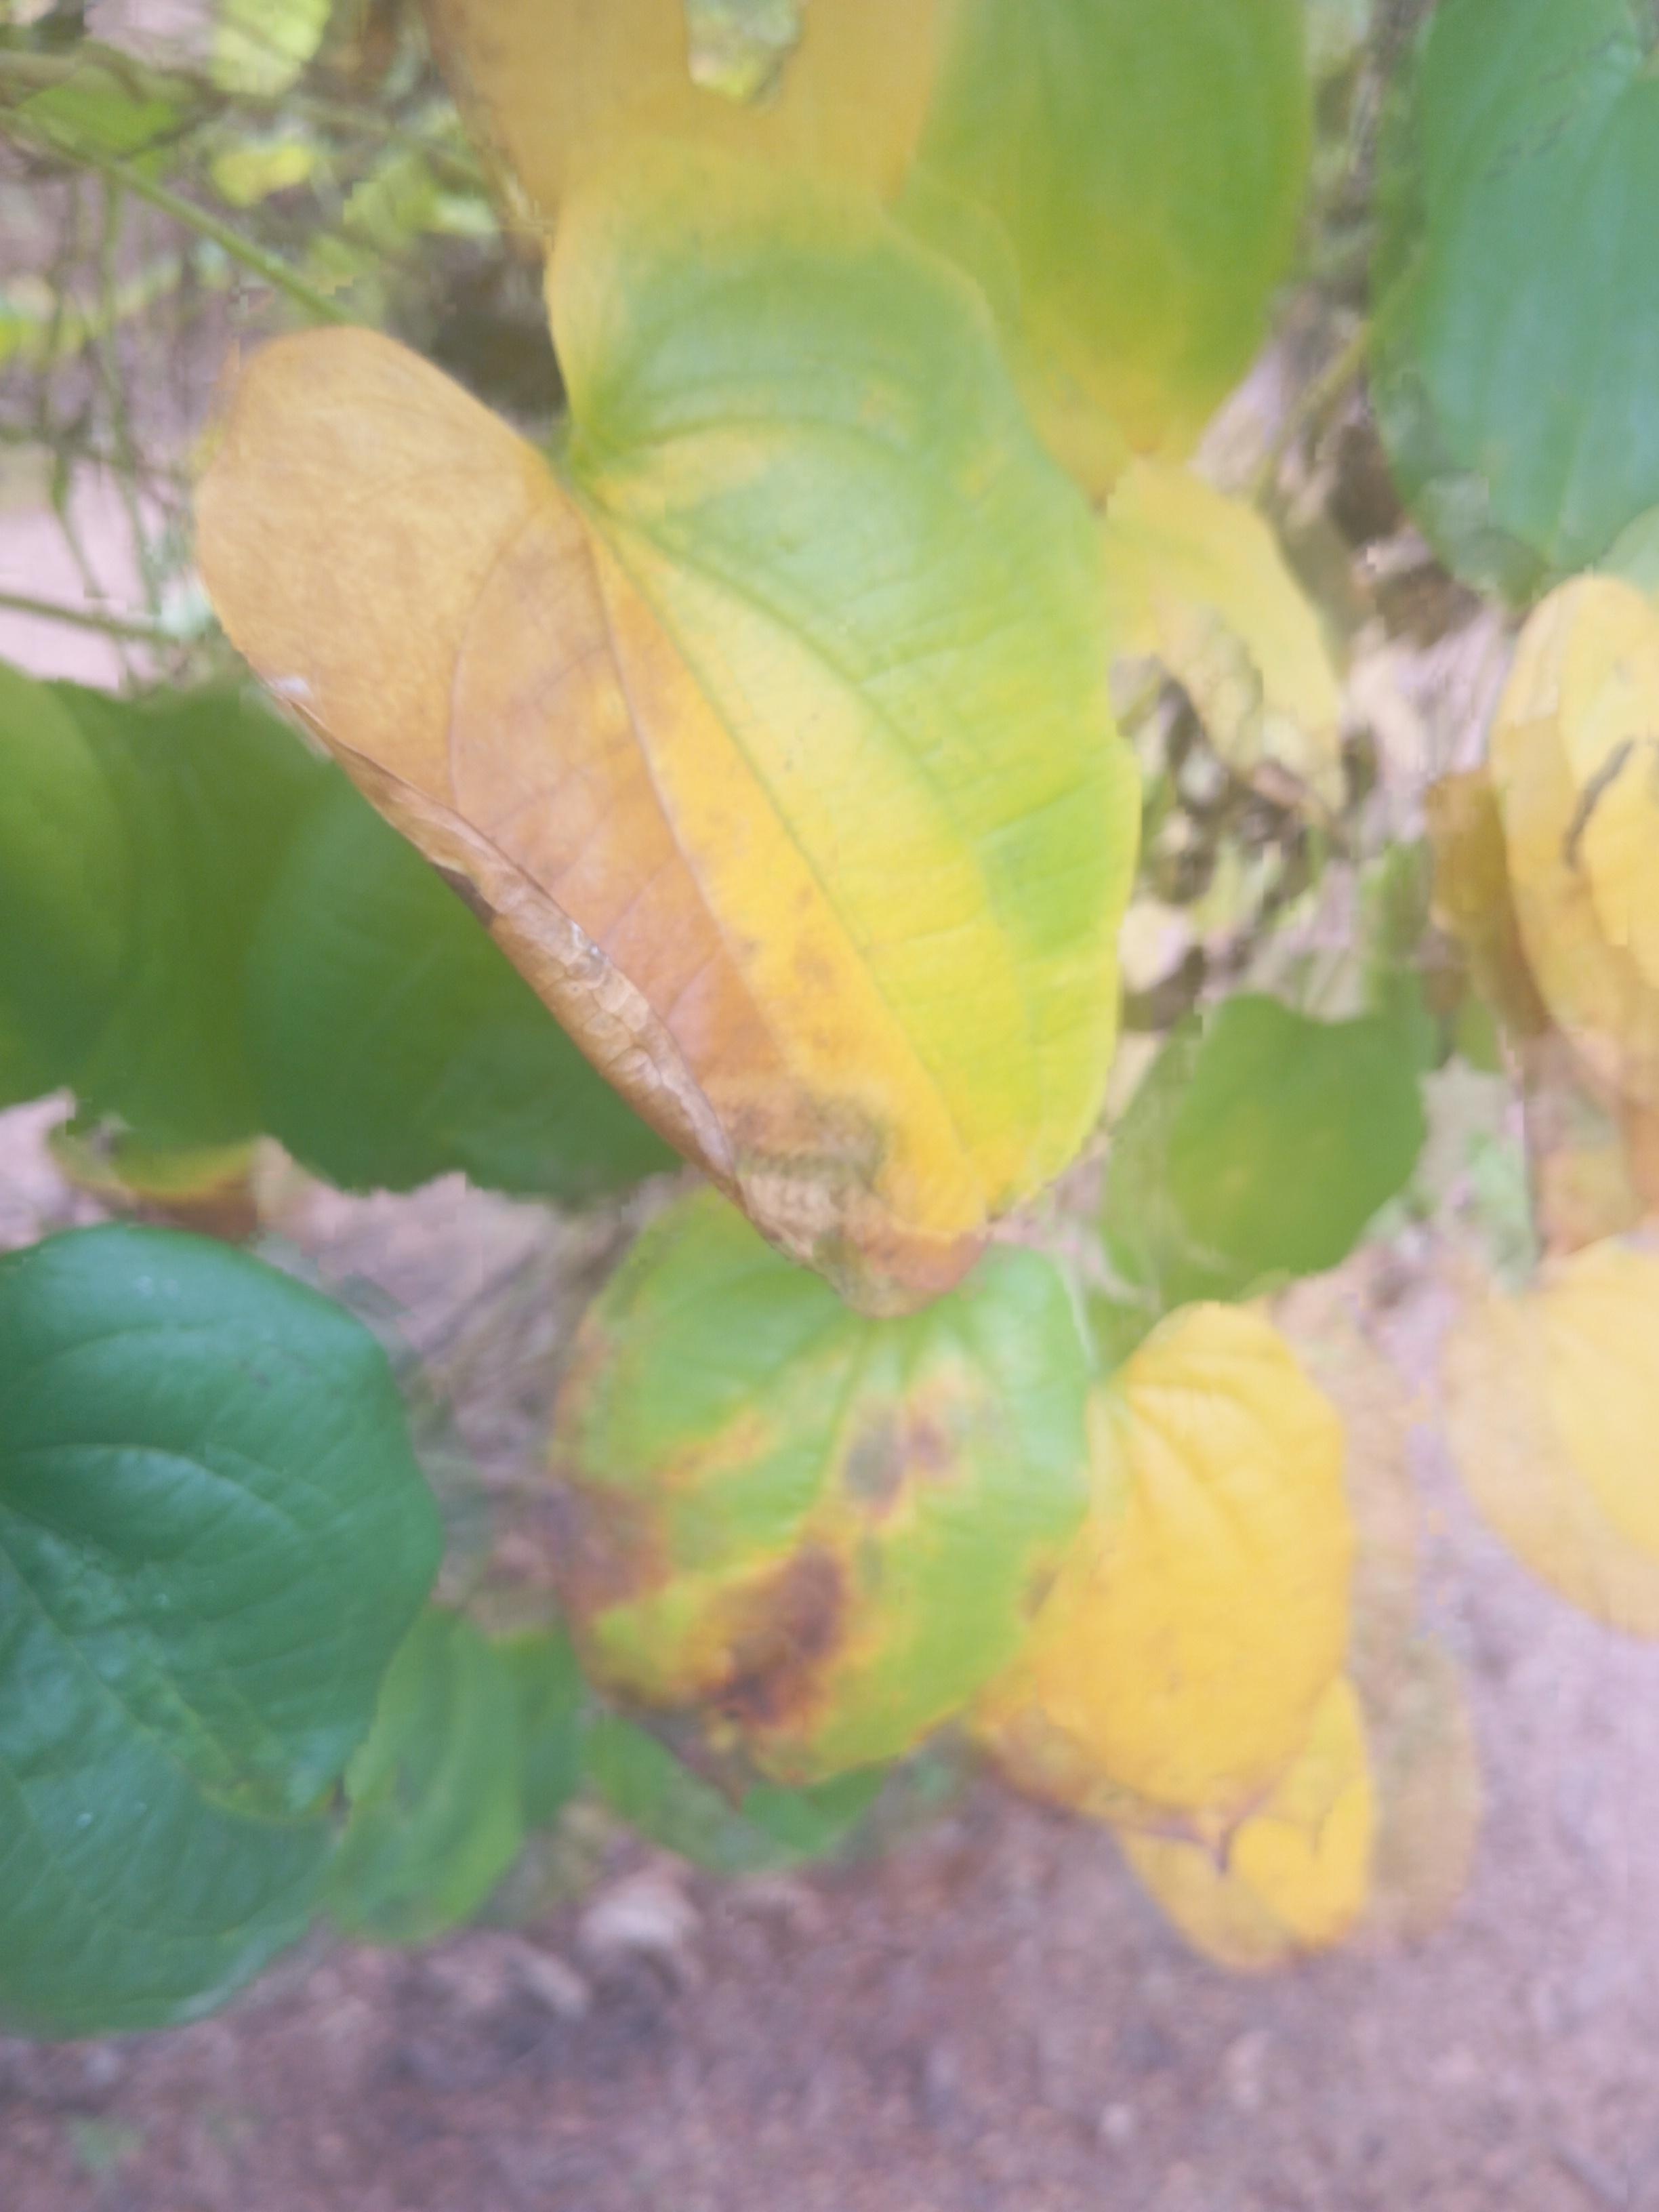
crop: yam
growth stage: maturity
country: Nigeria
